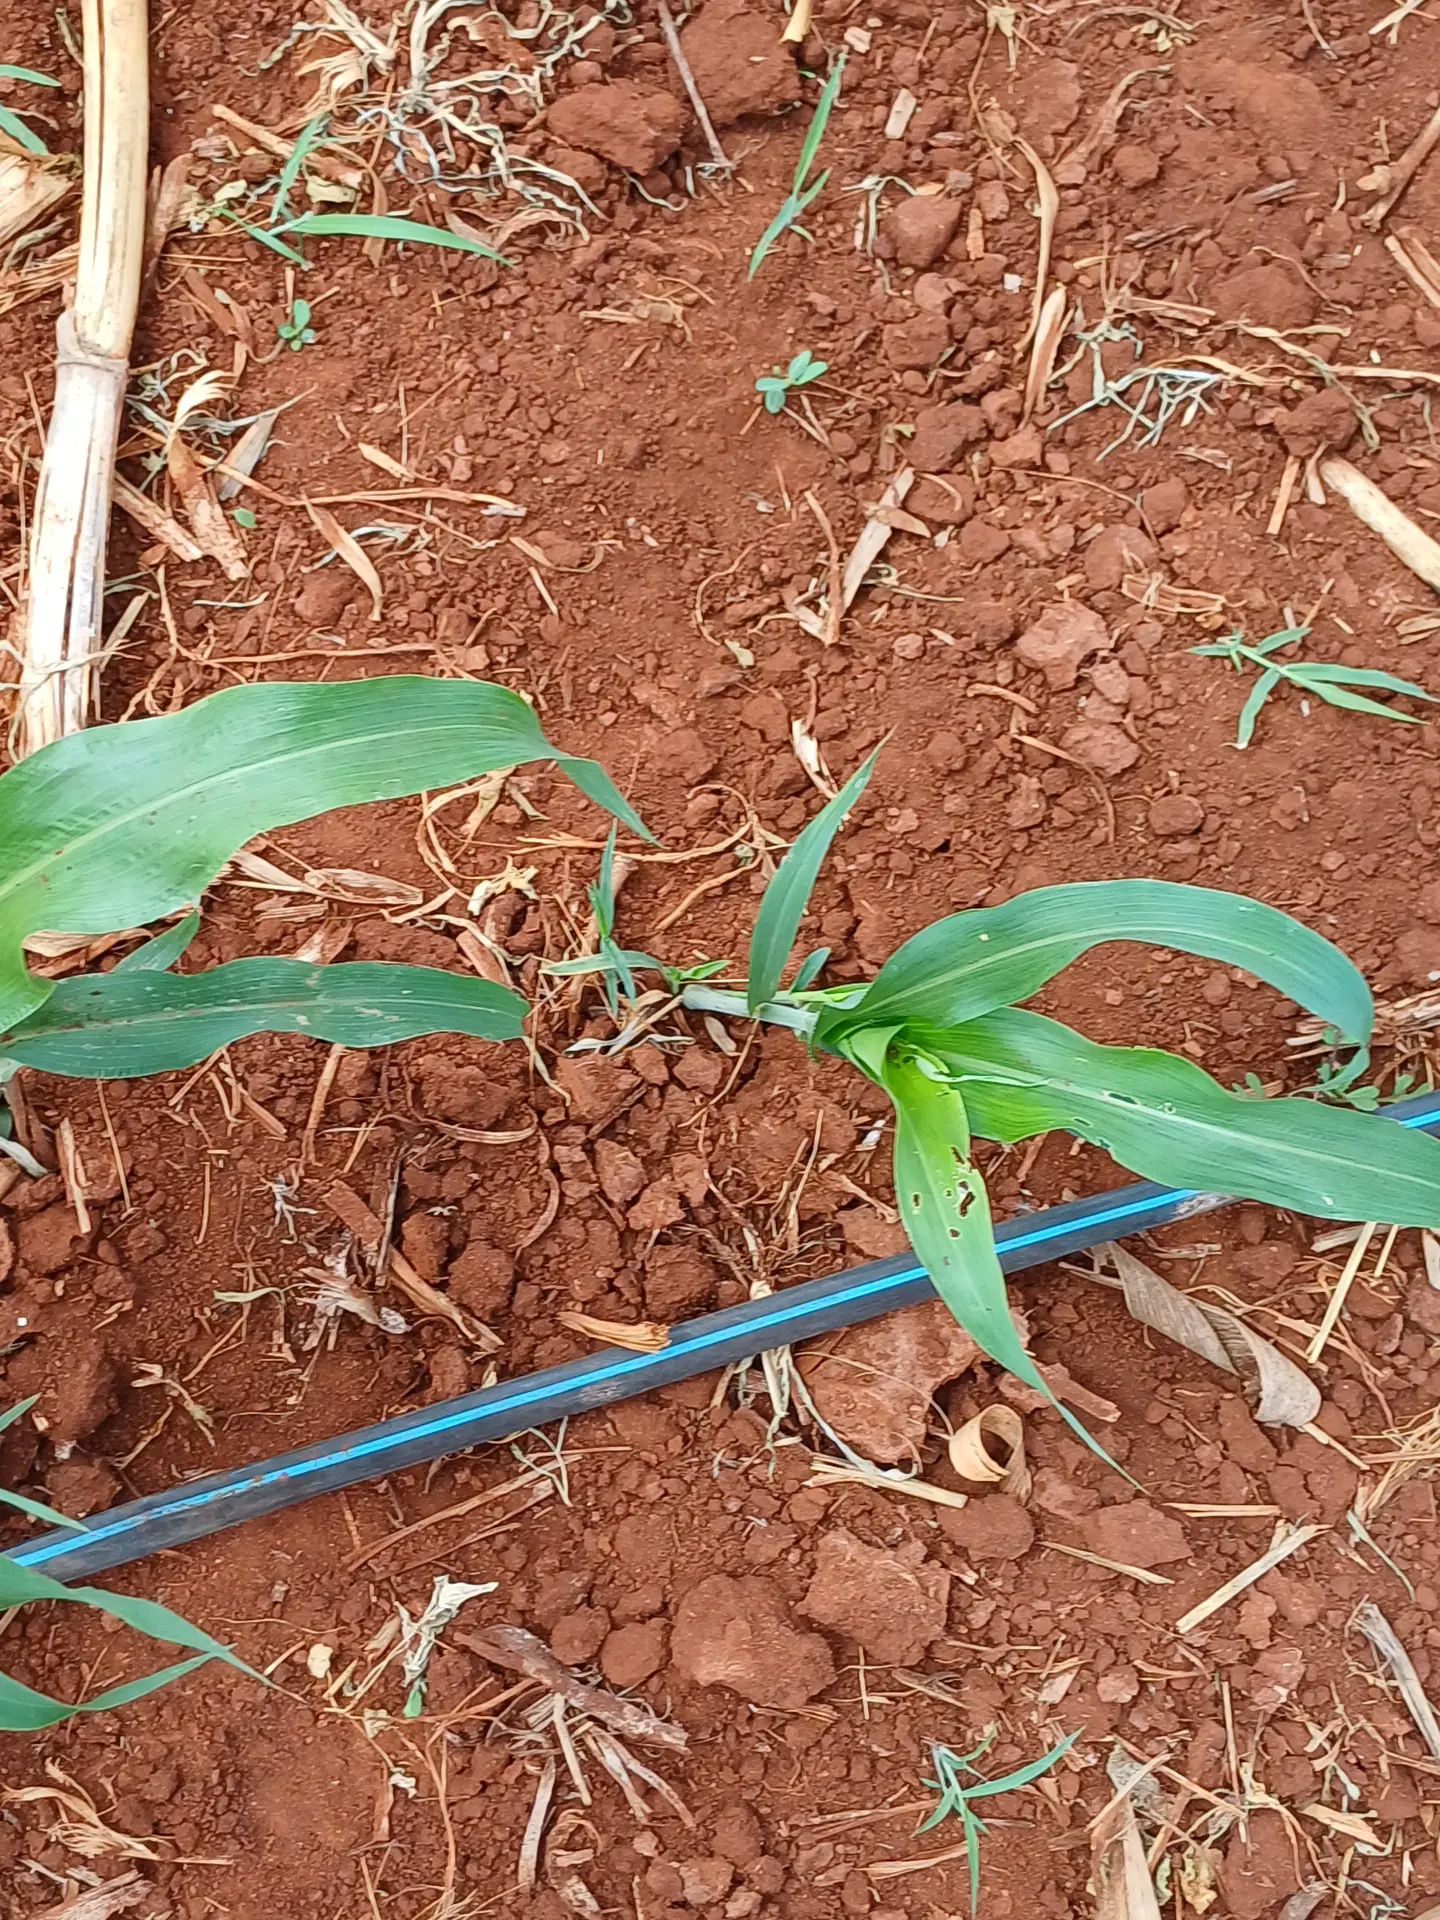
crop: sorghum
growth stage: vegetative
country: Kenya
